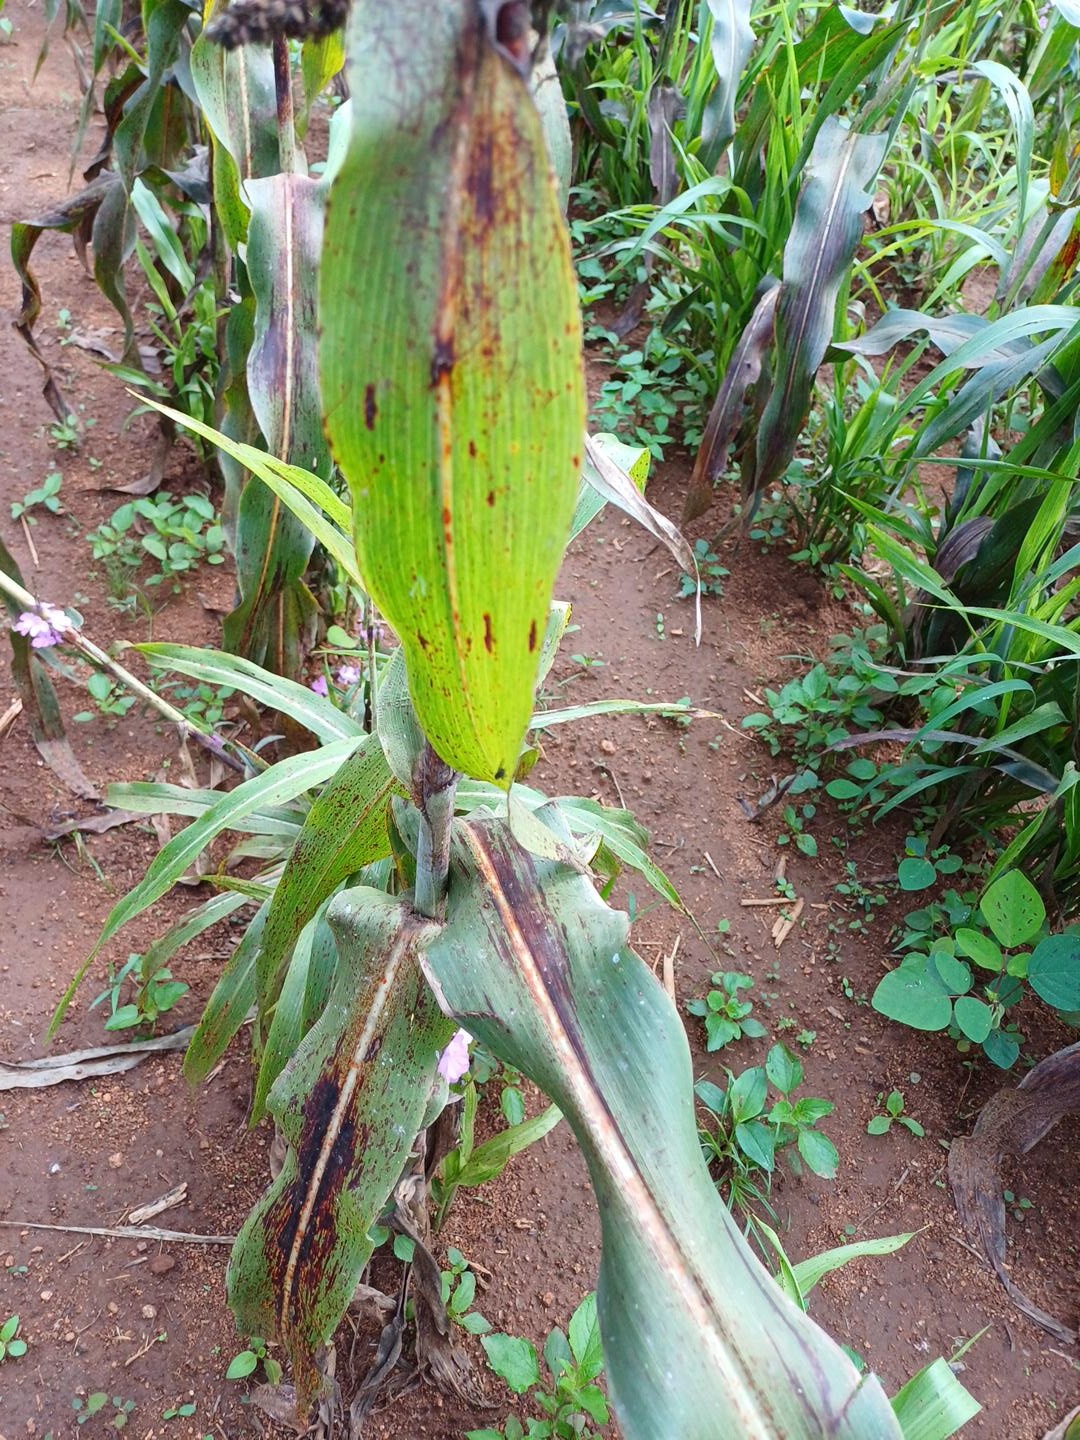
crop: sorghum
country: Kenya
